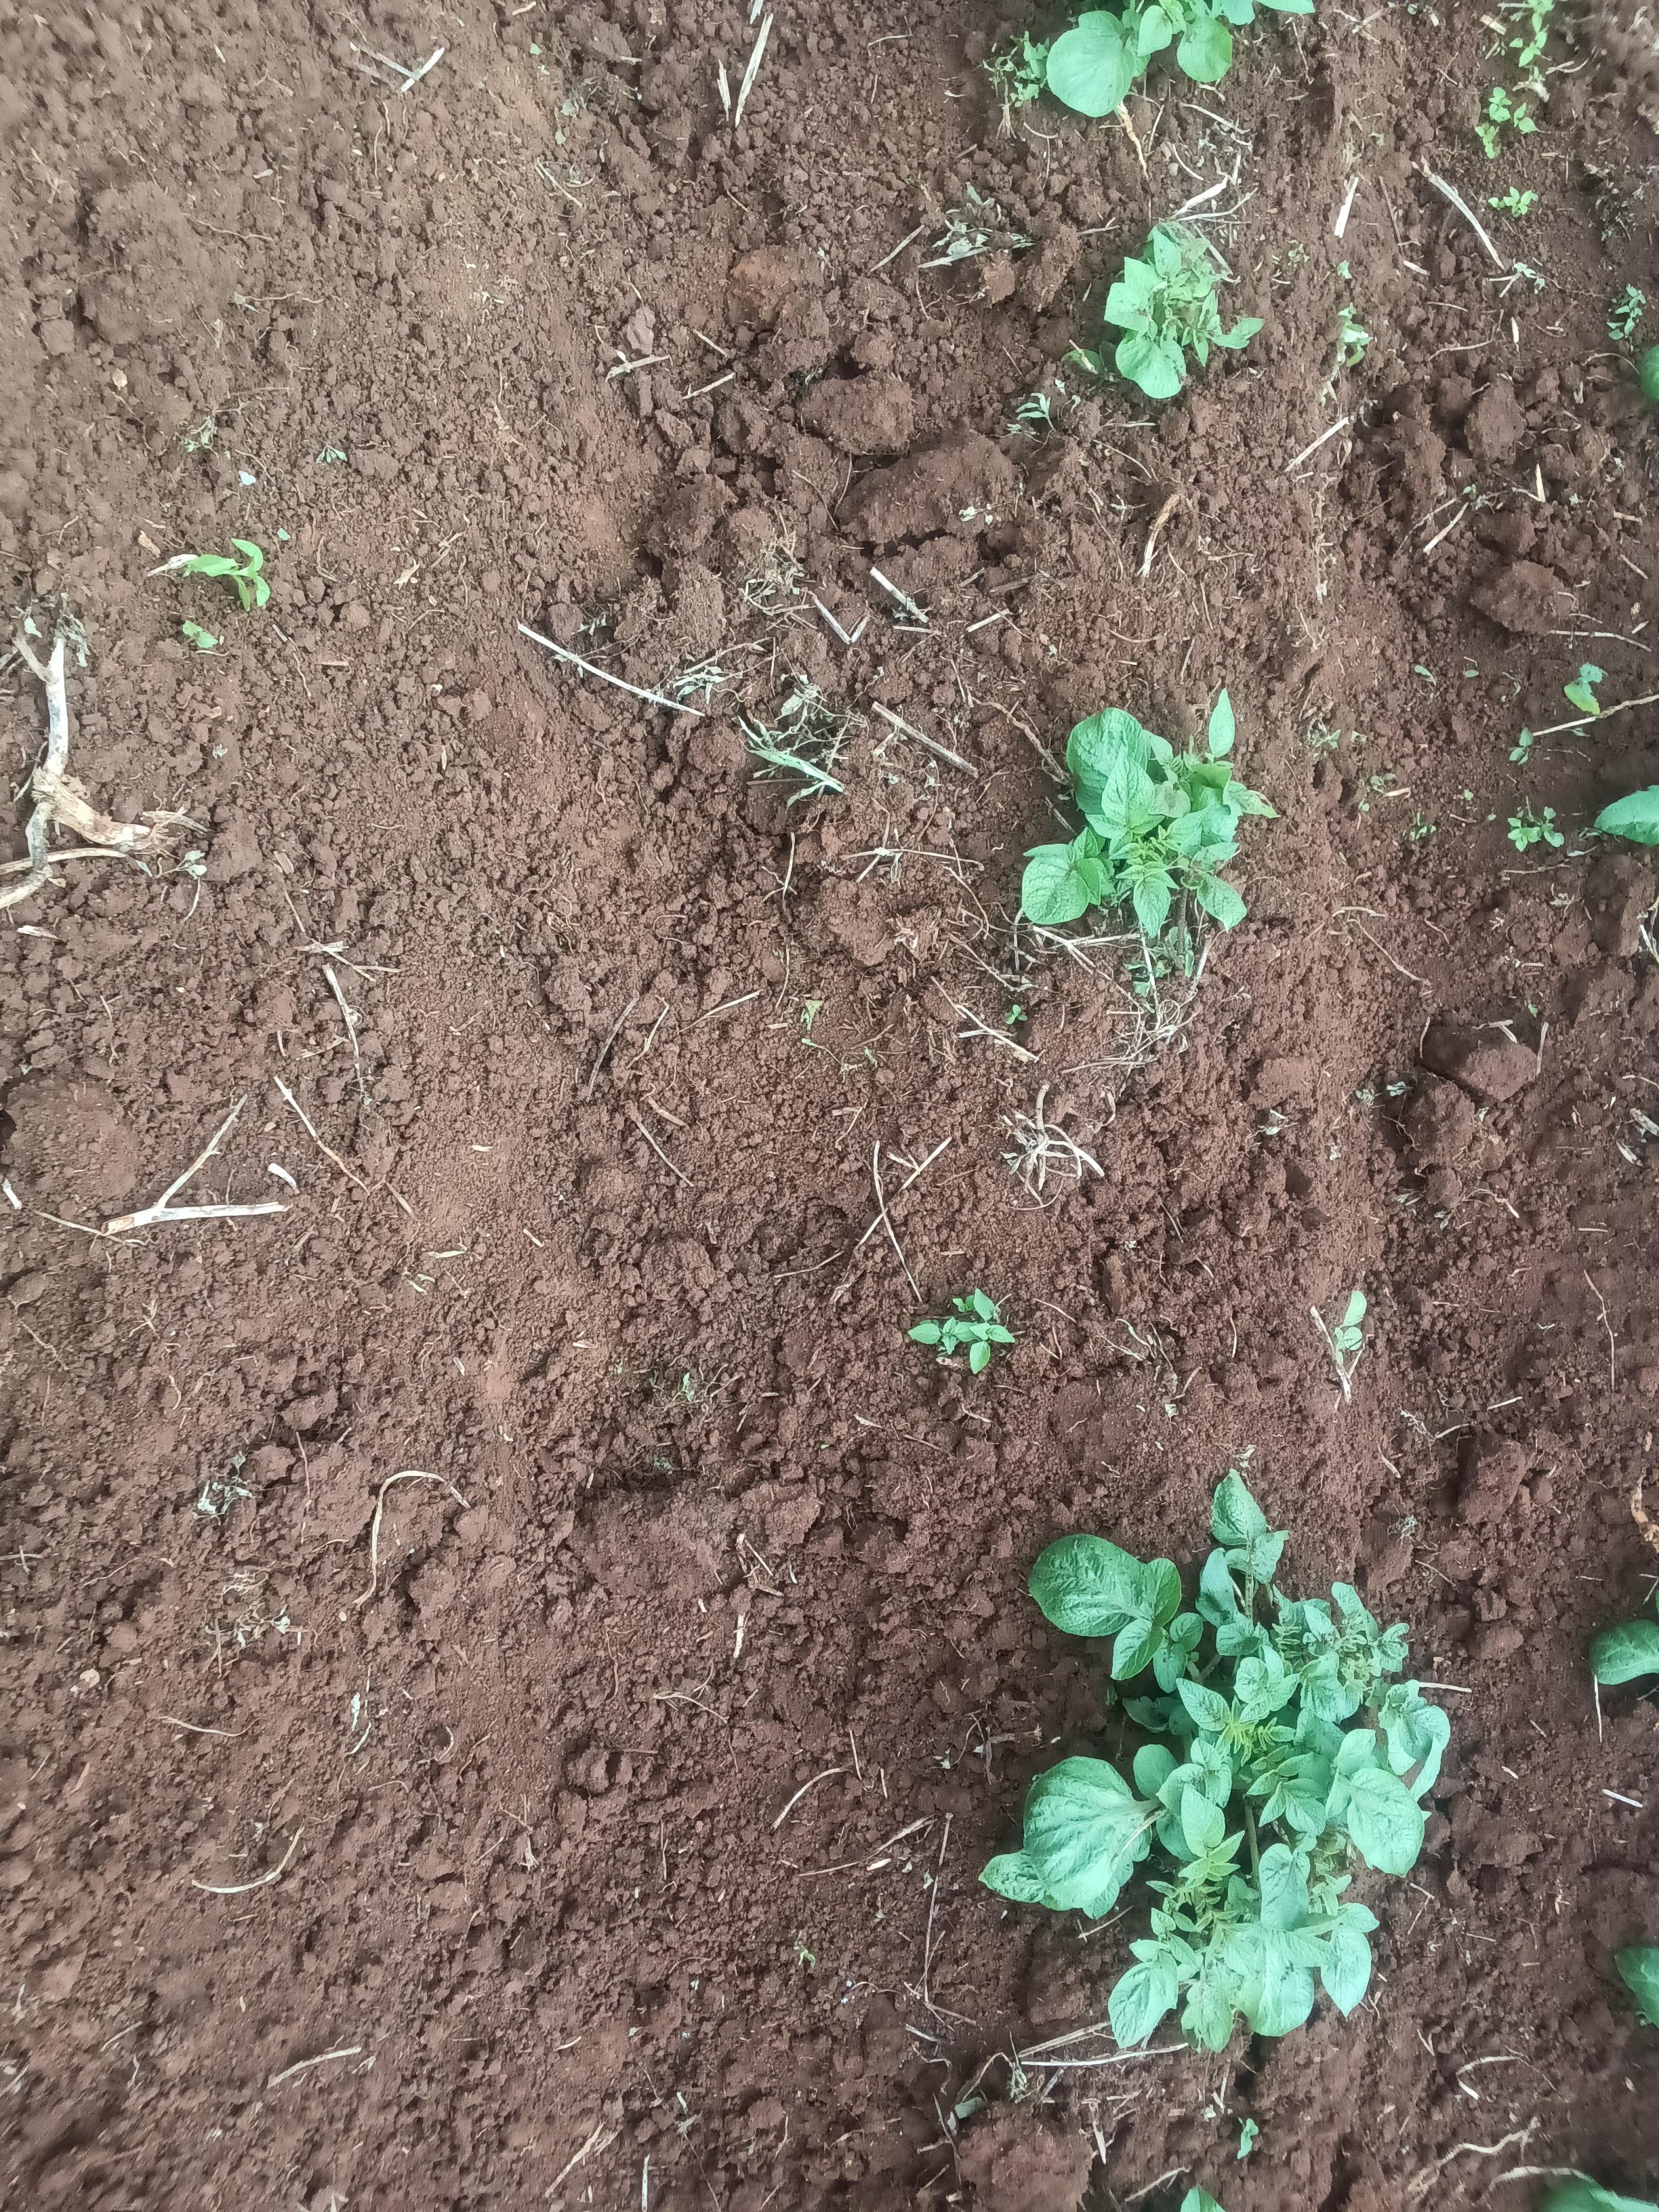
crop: potato
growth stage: emergence
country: Kenya
